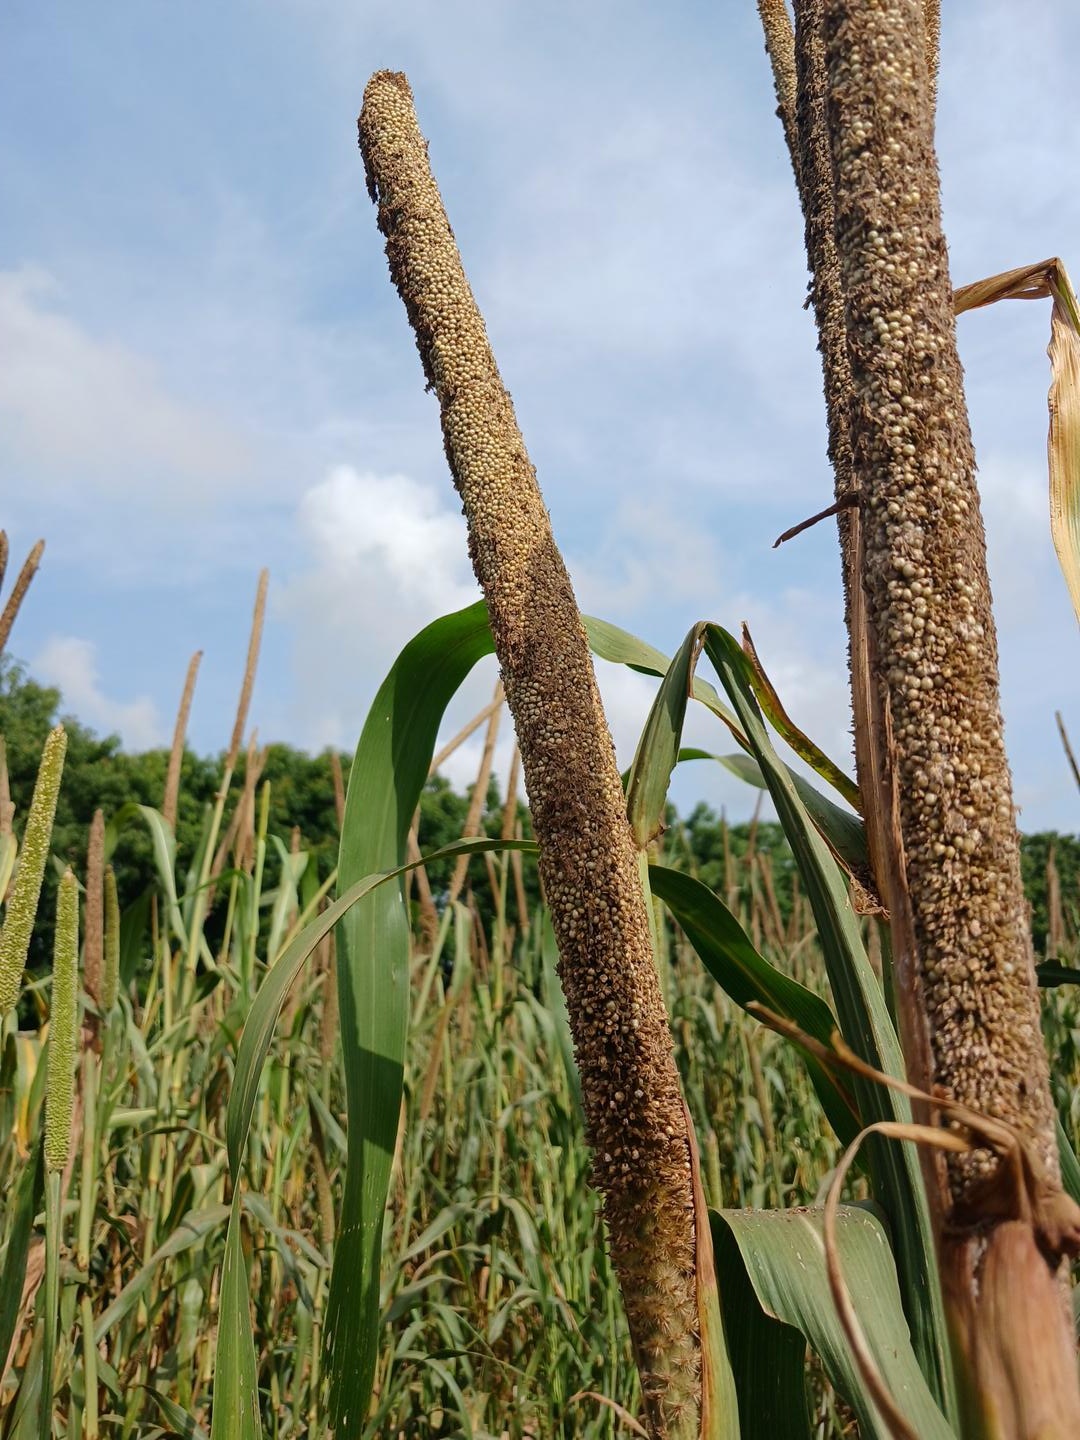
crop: pearl millet
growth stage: maturity
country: Senegal
